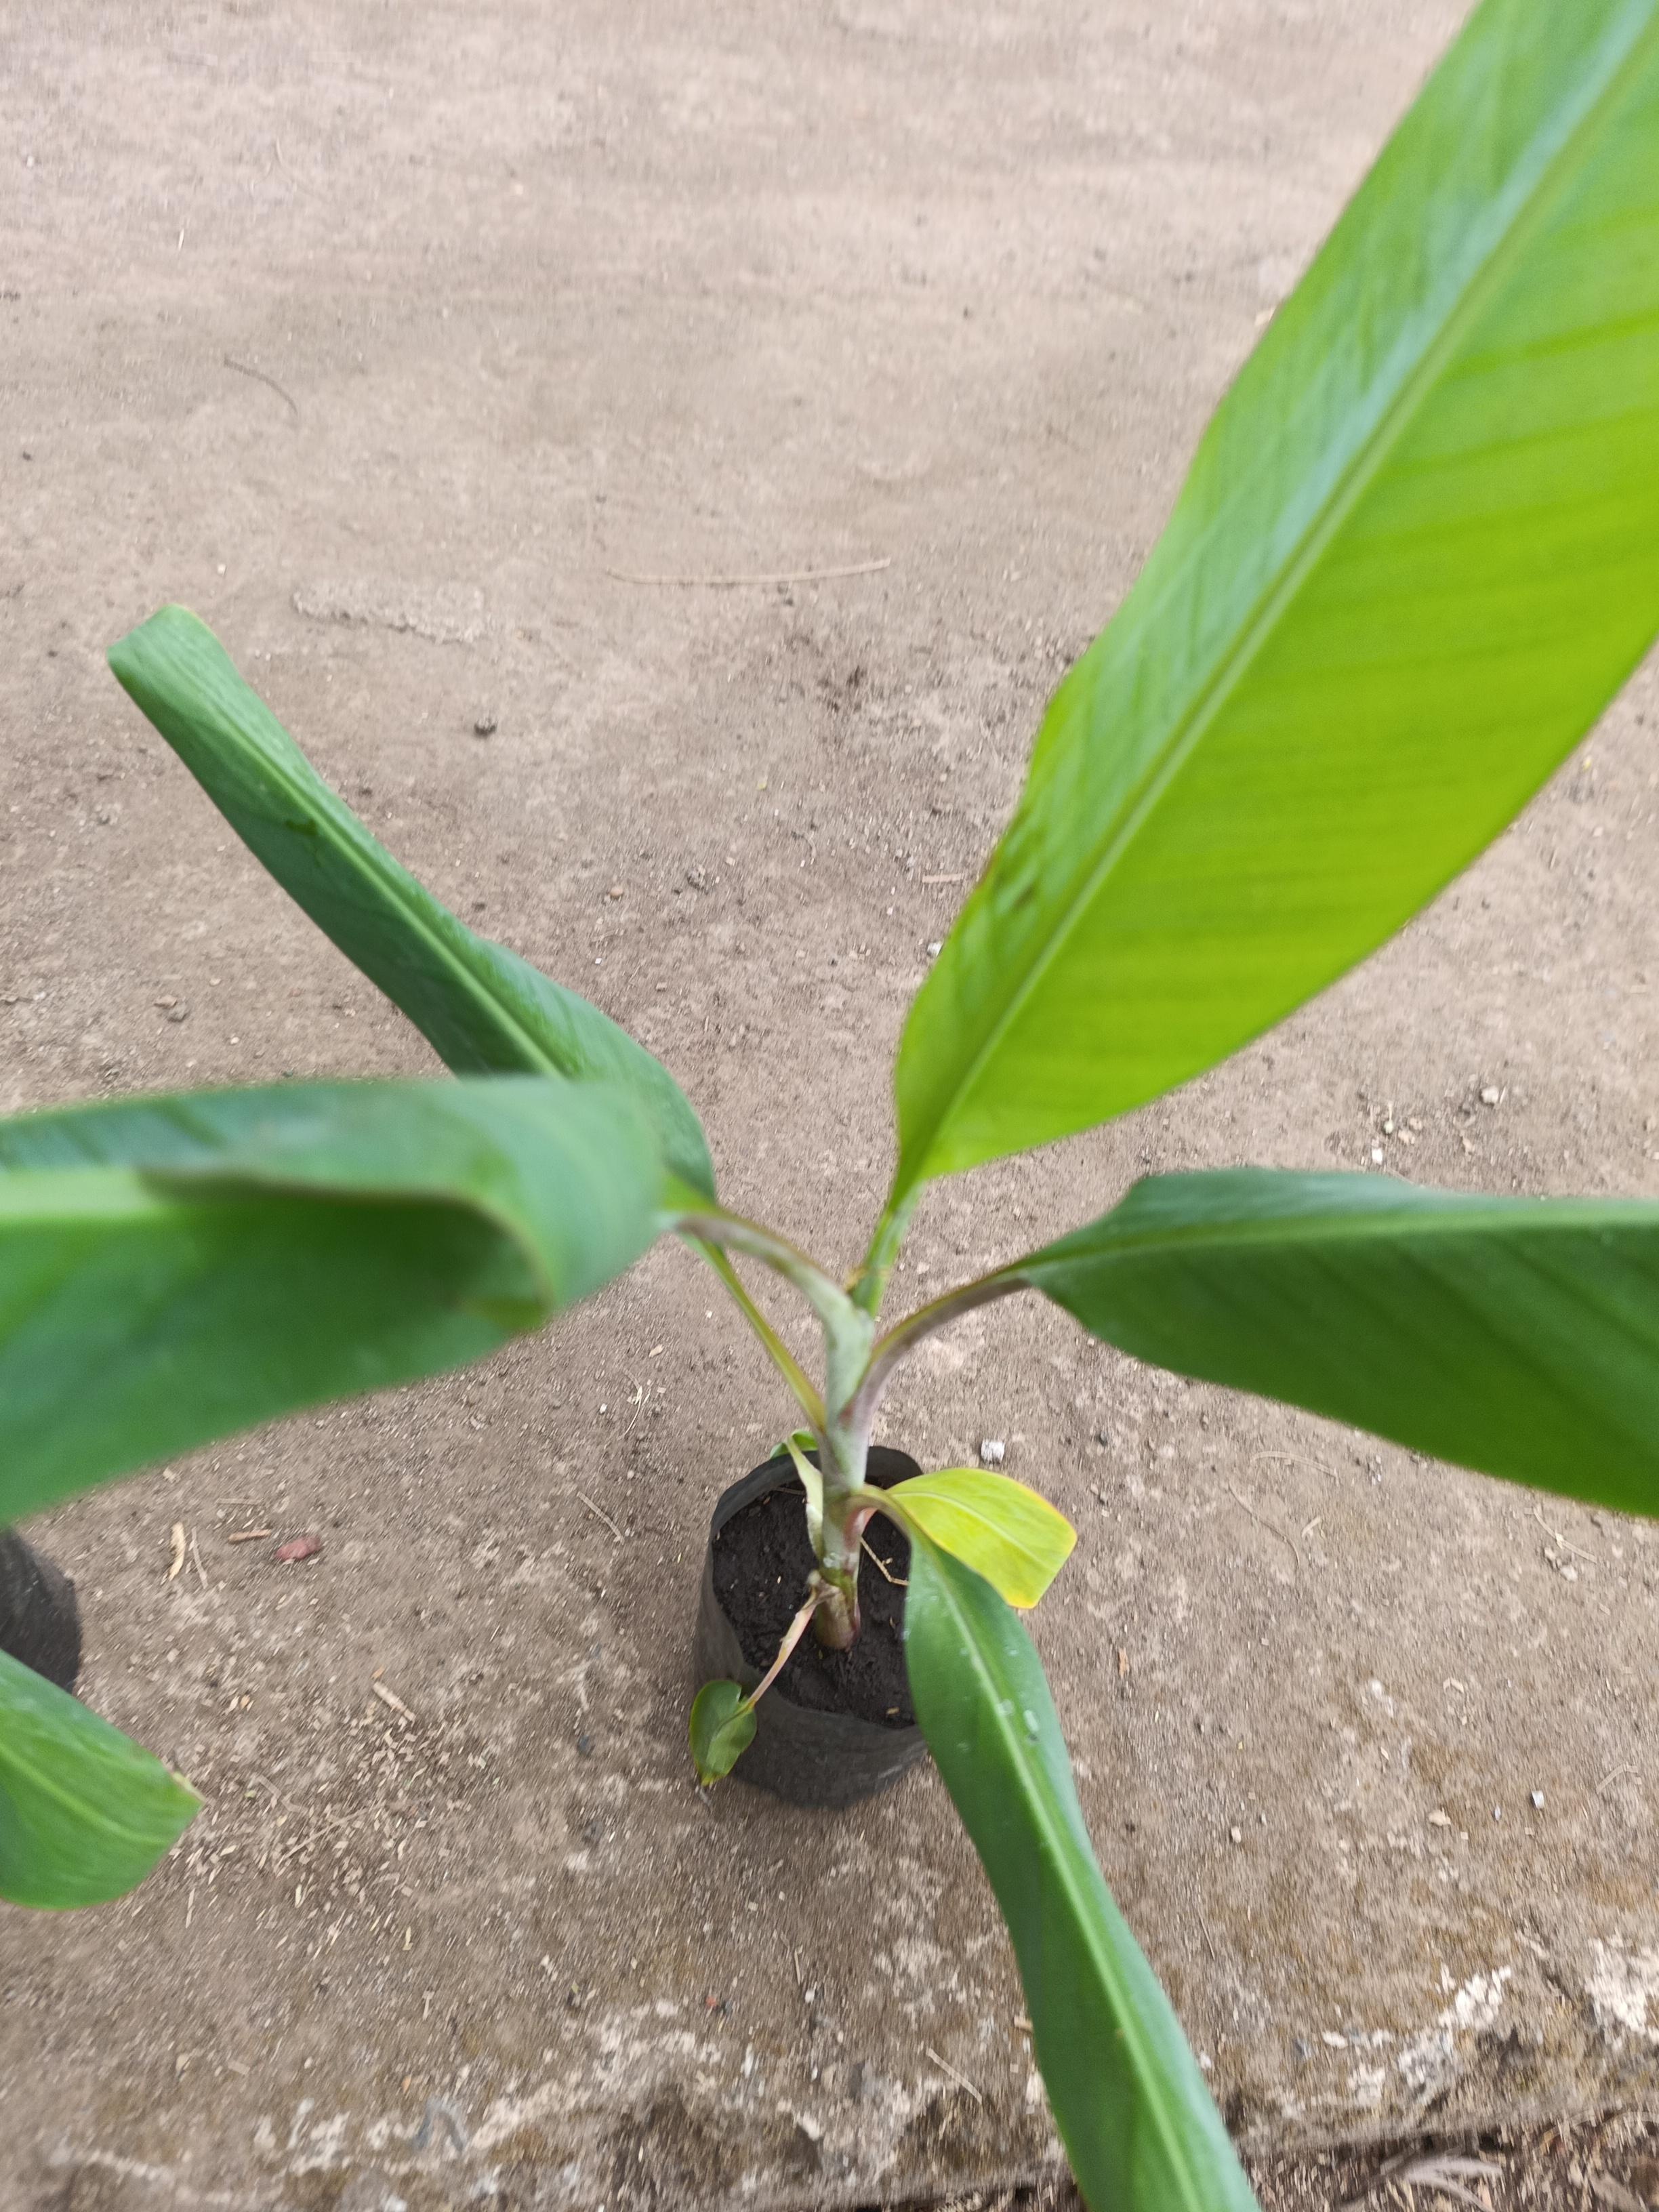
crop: banana
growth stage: vegetative
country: Tanzania
